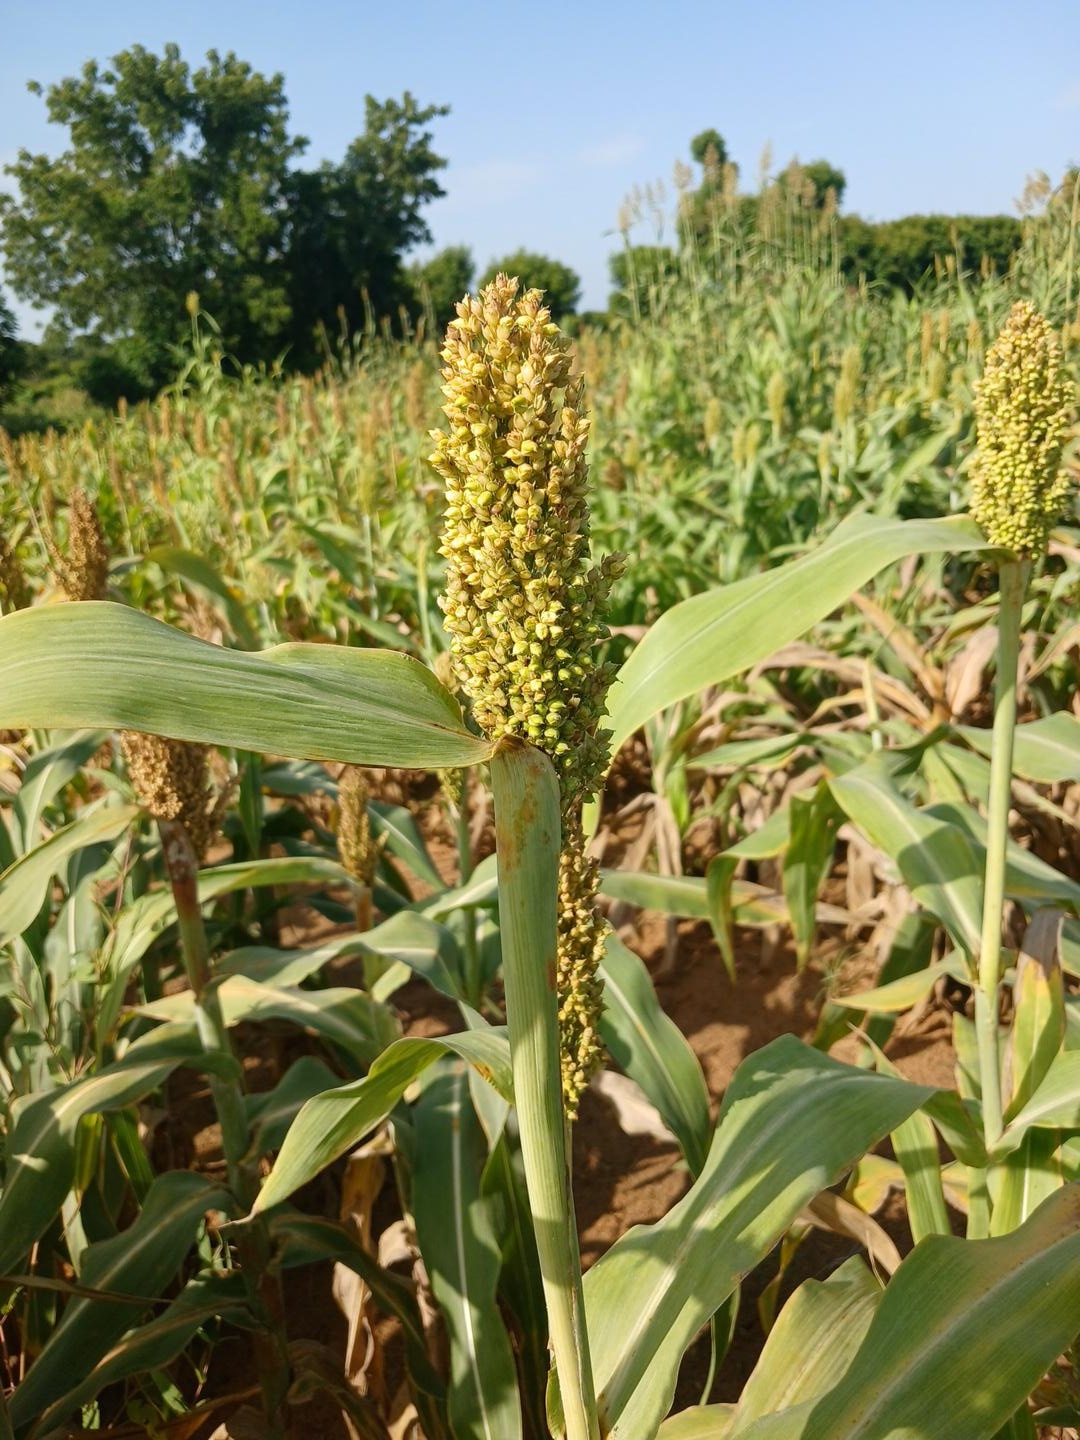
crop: sorghum
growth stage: filling grain
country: Senegal
